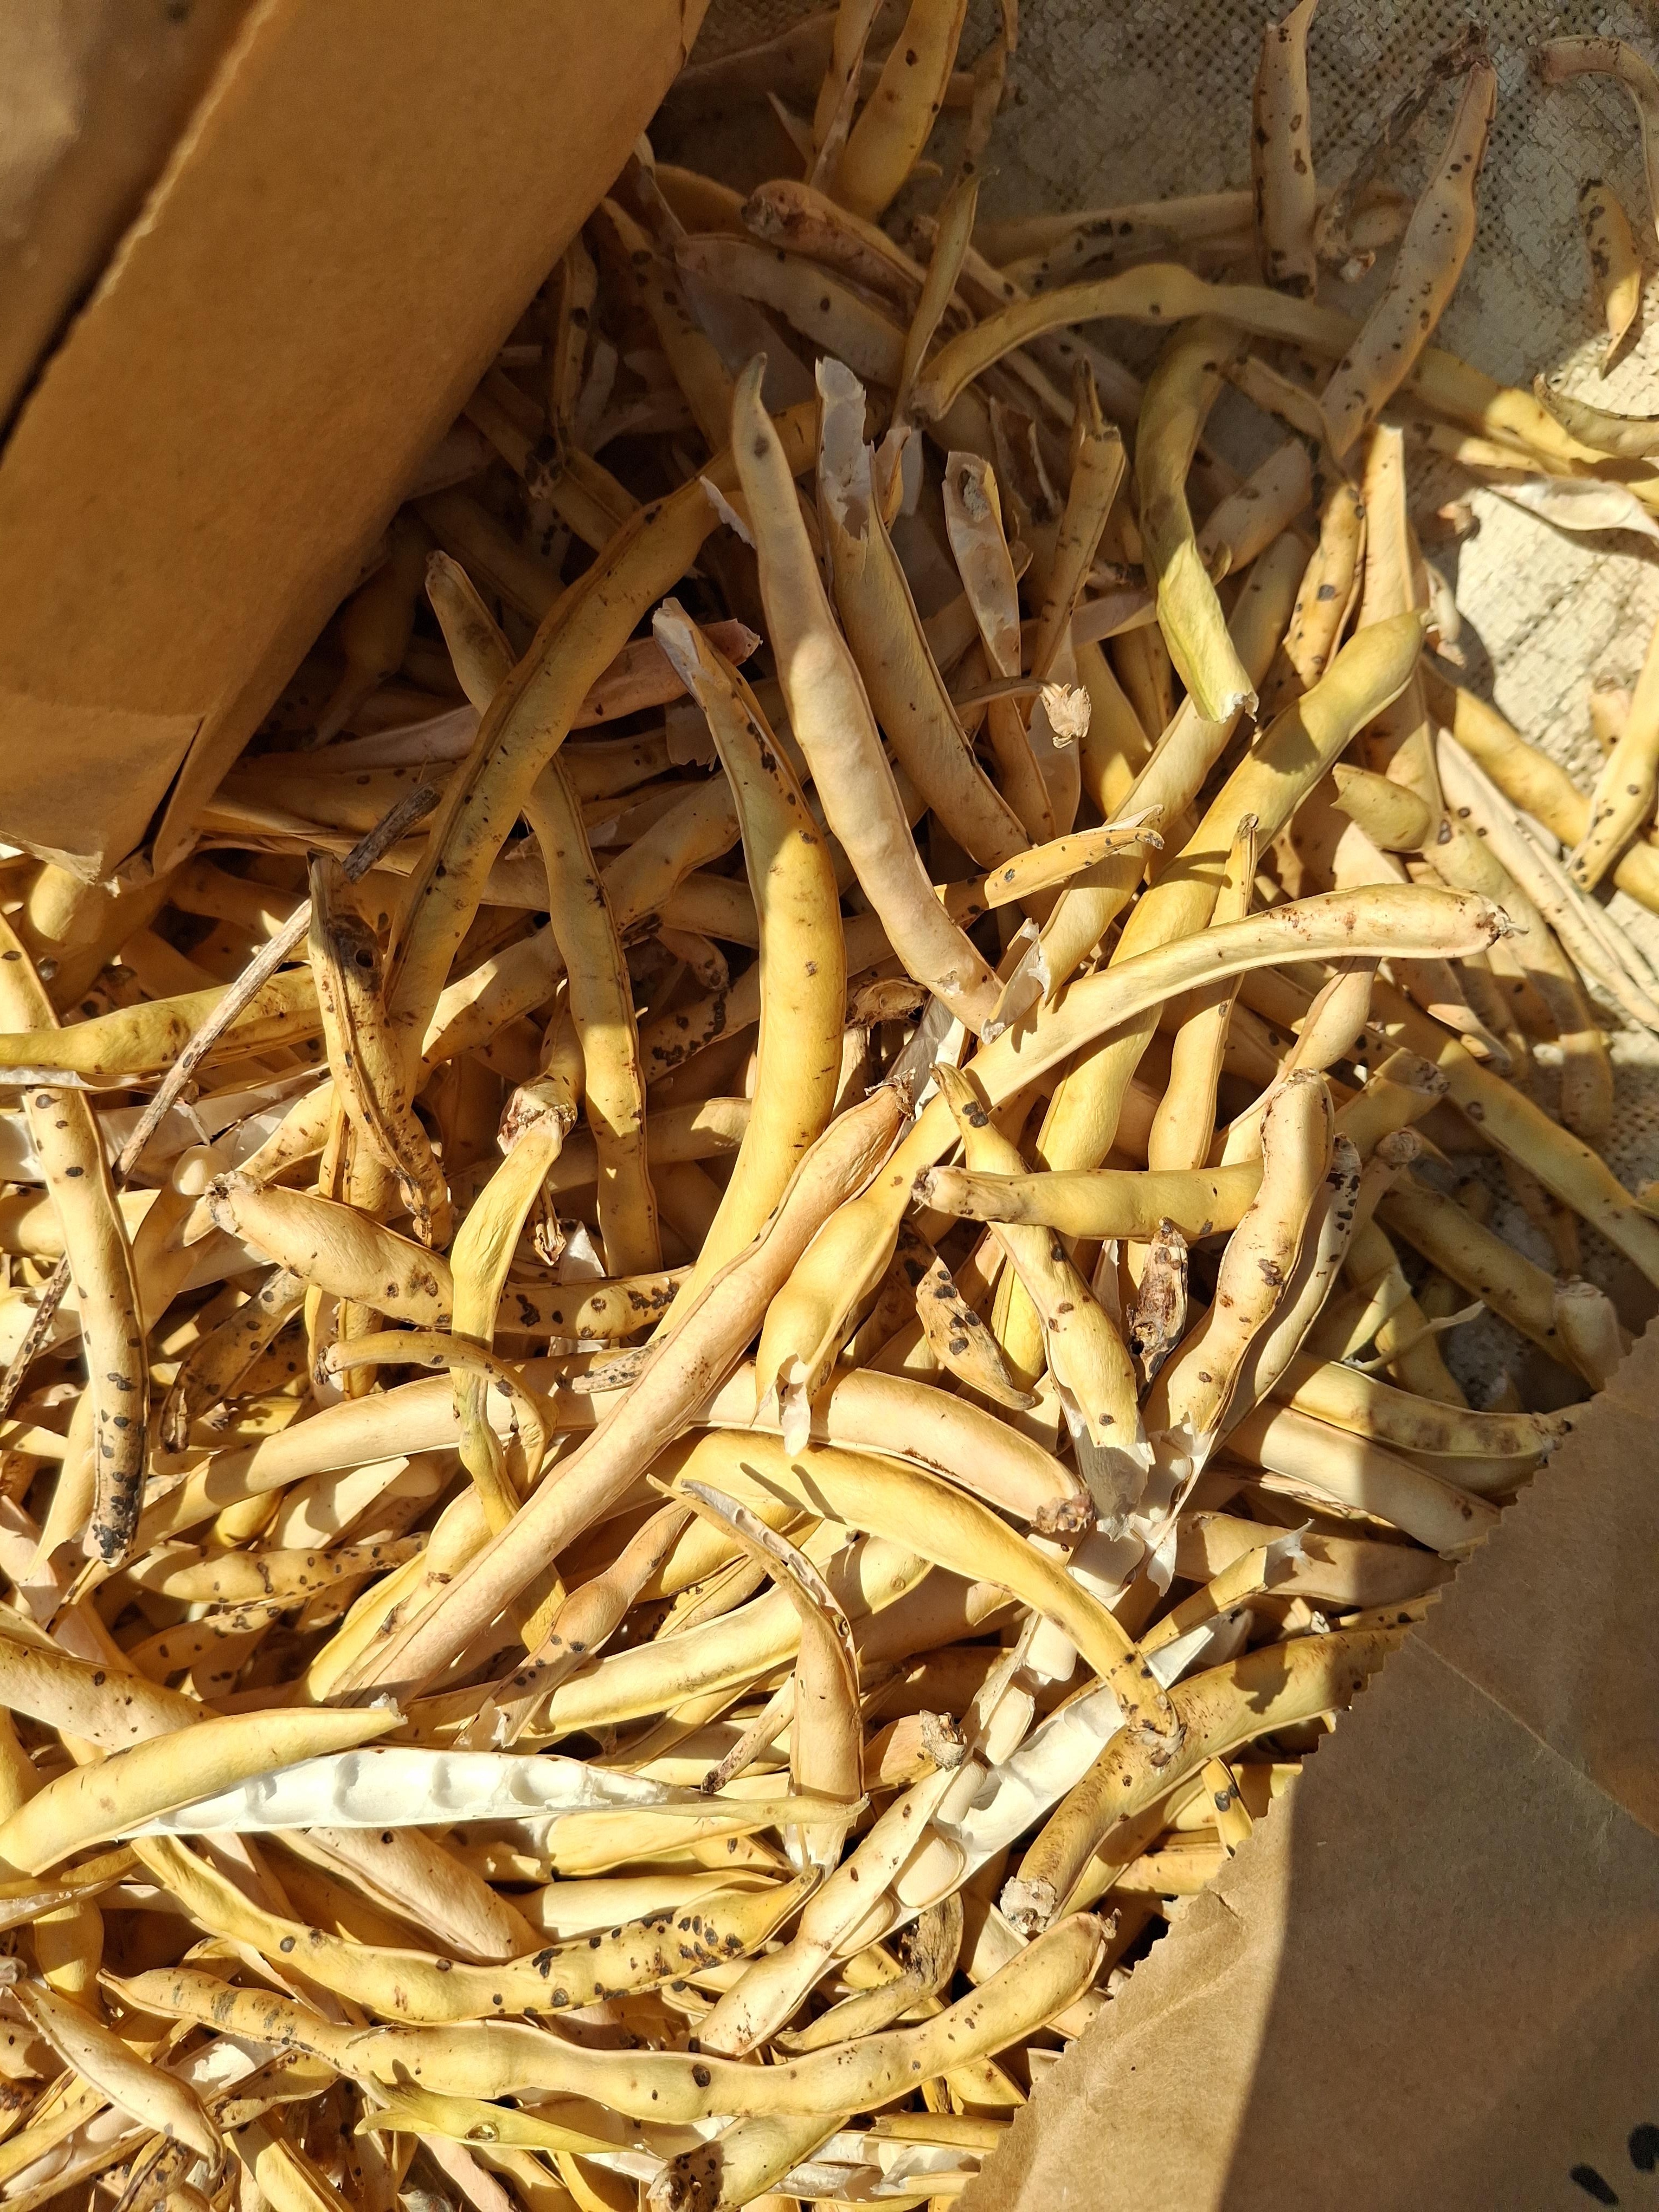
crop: cowpea
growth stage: harvest
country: Nigeria
